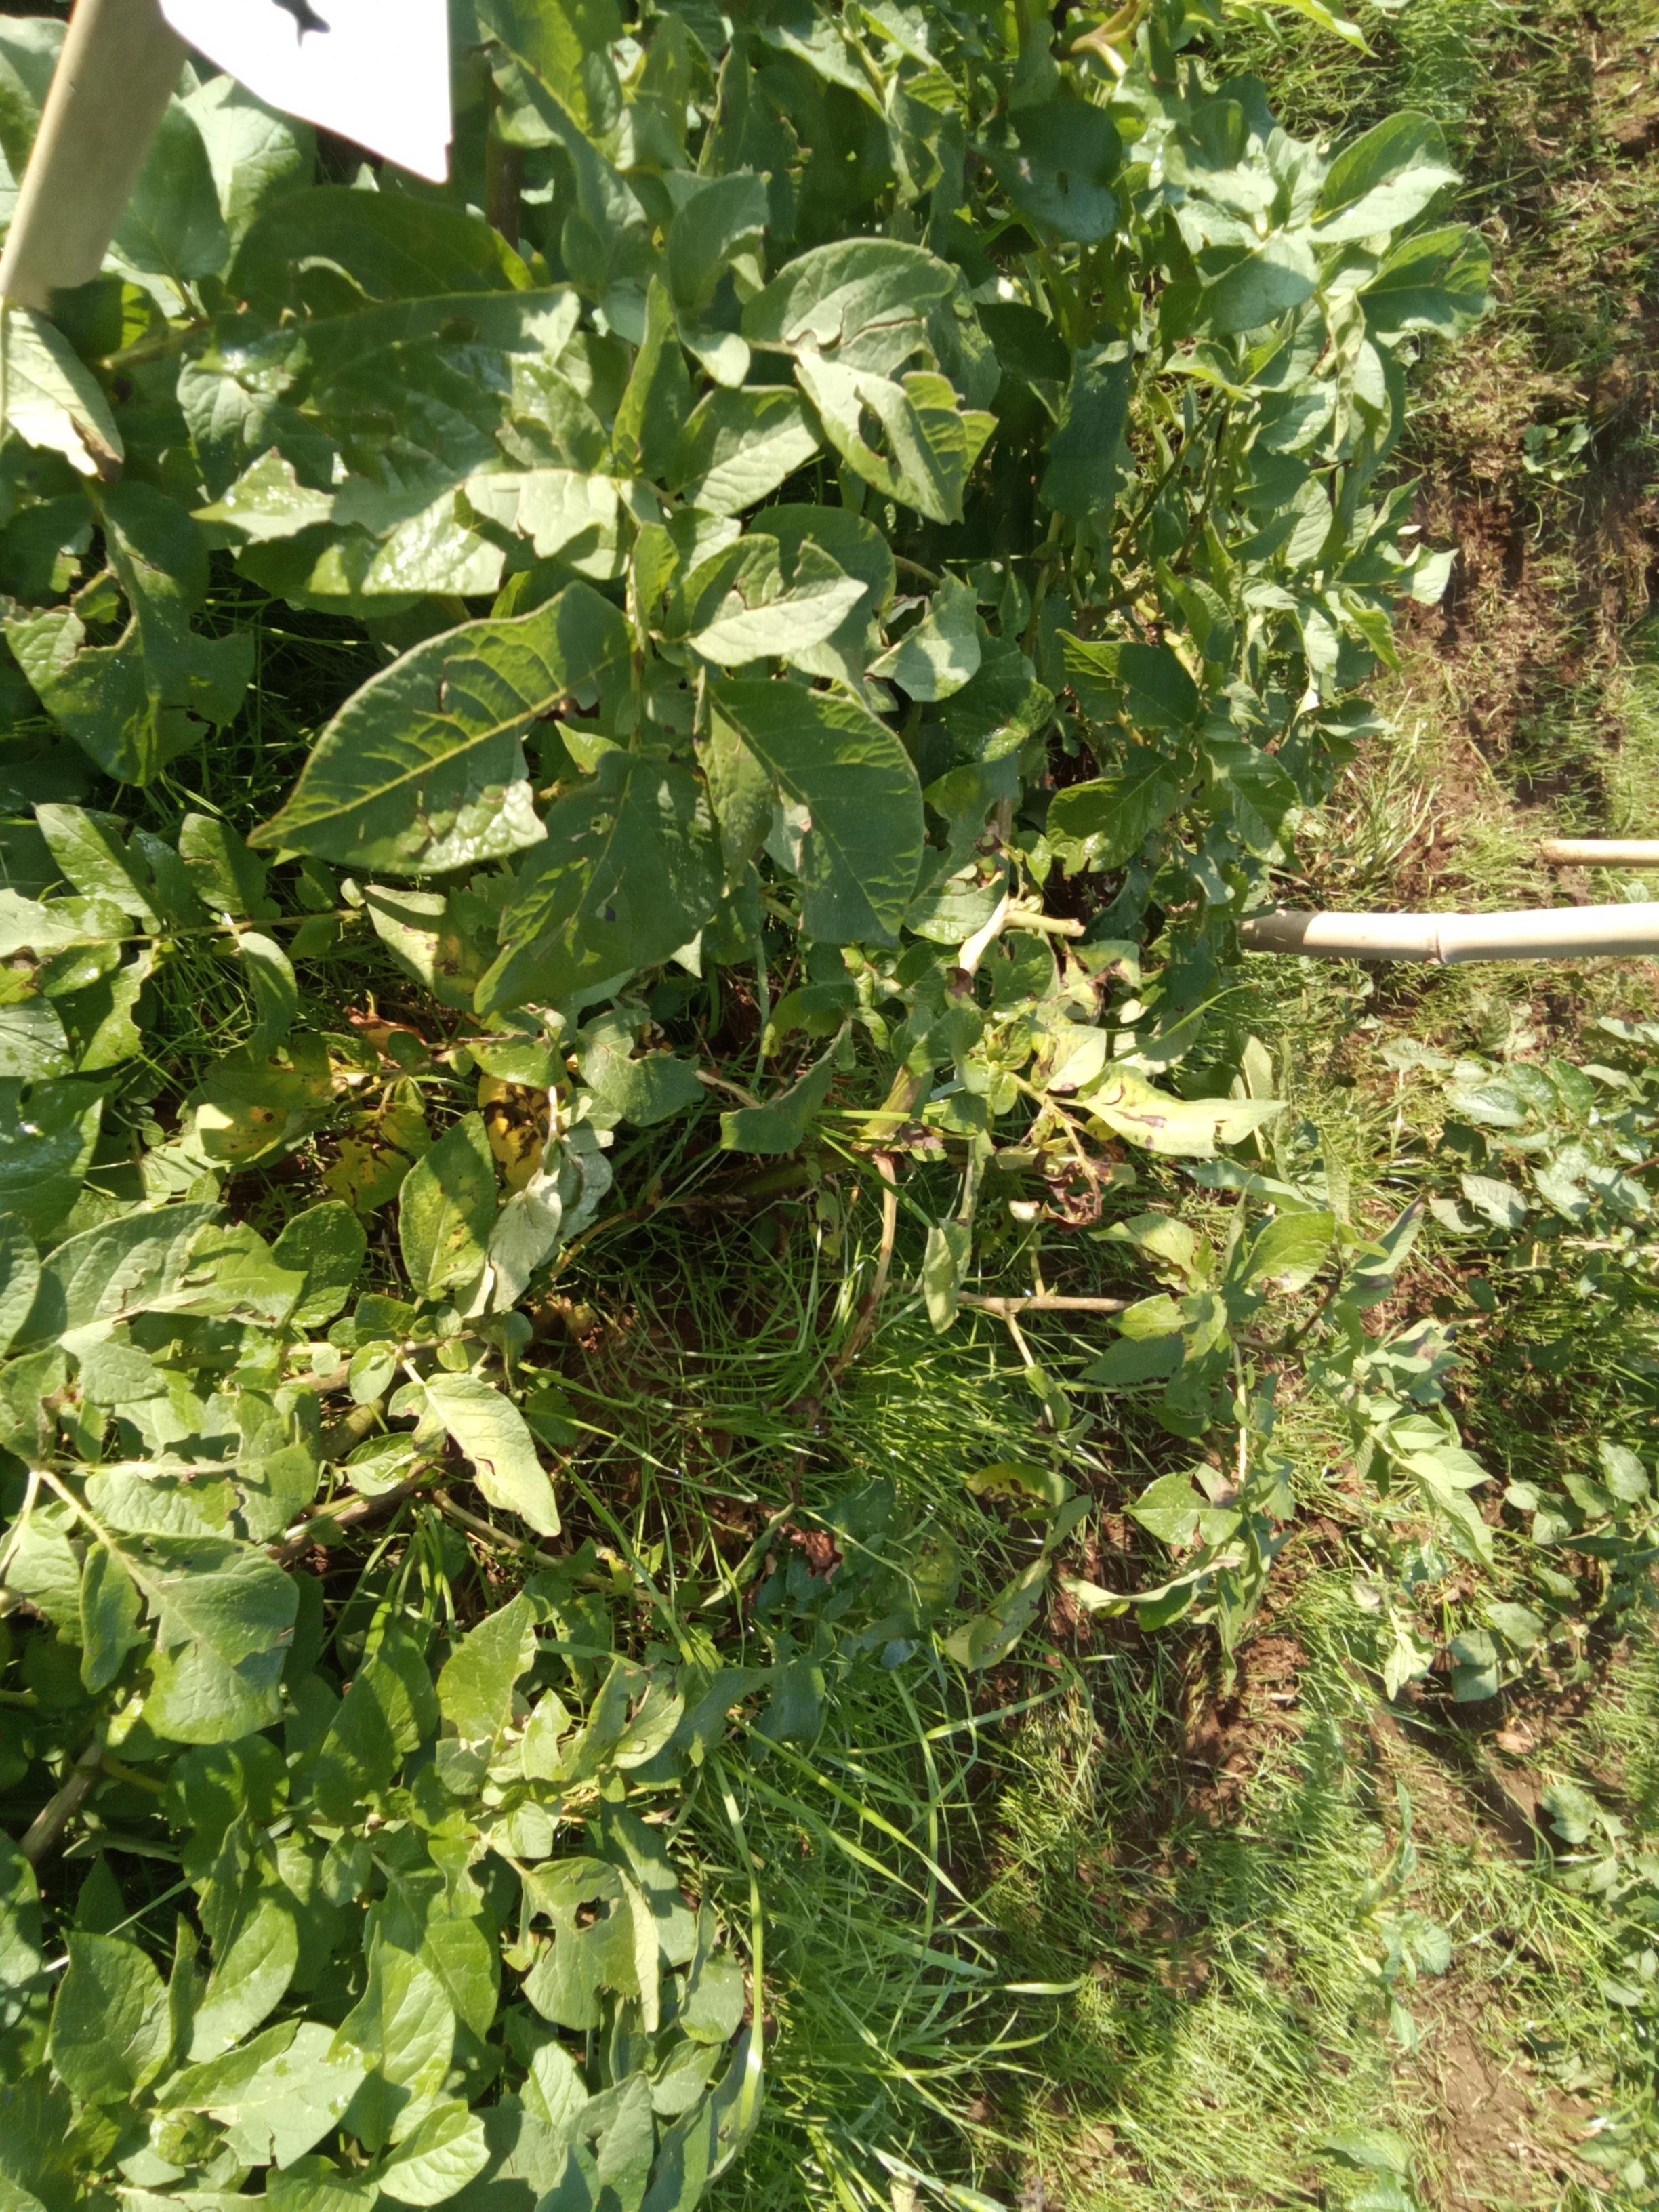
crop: potato
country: Kenya
